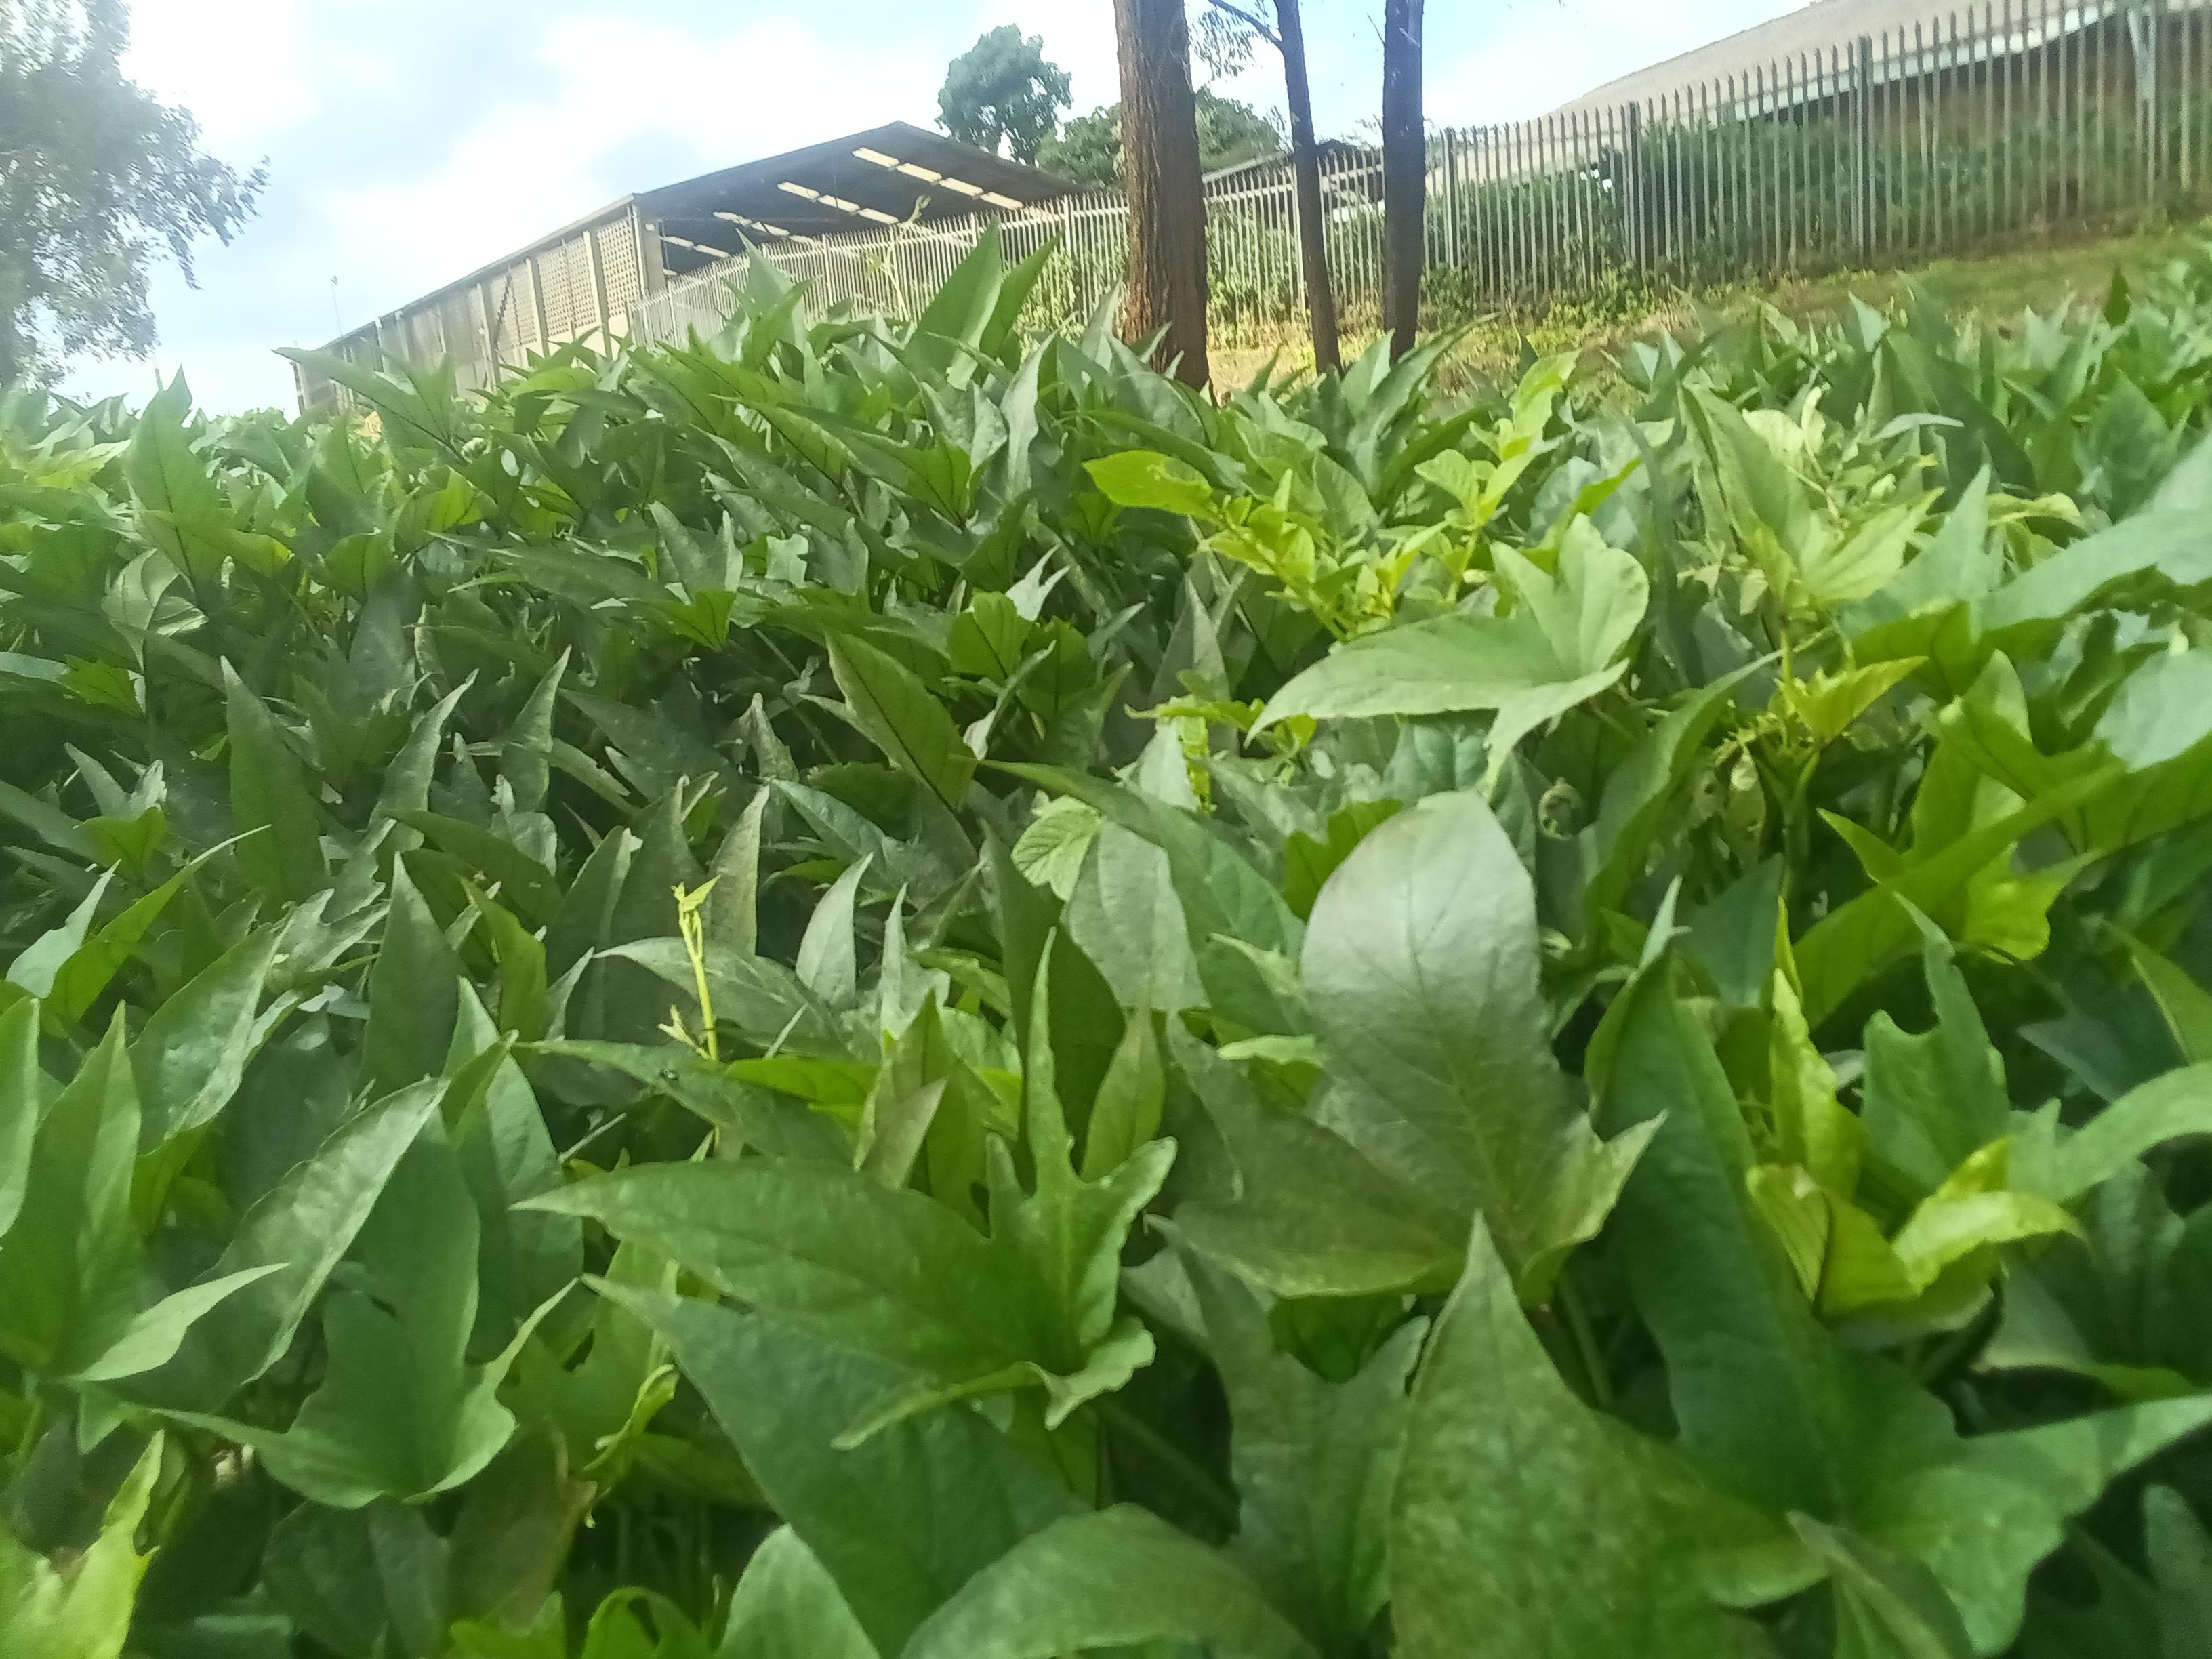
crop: sweet potato
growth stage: vegetative
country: Kenya
